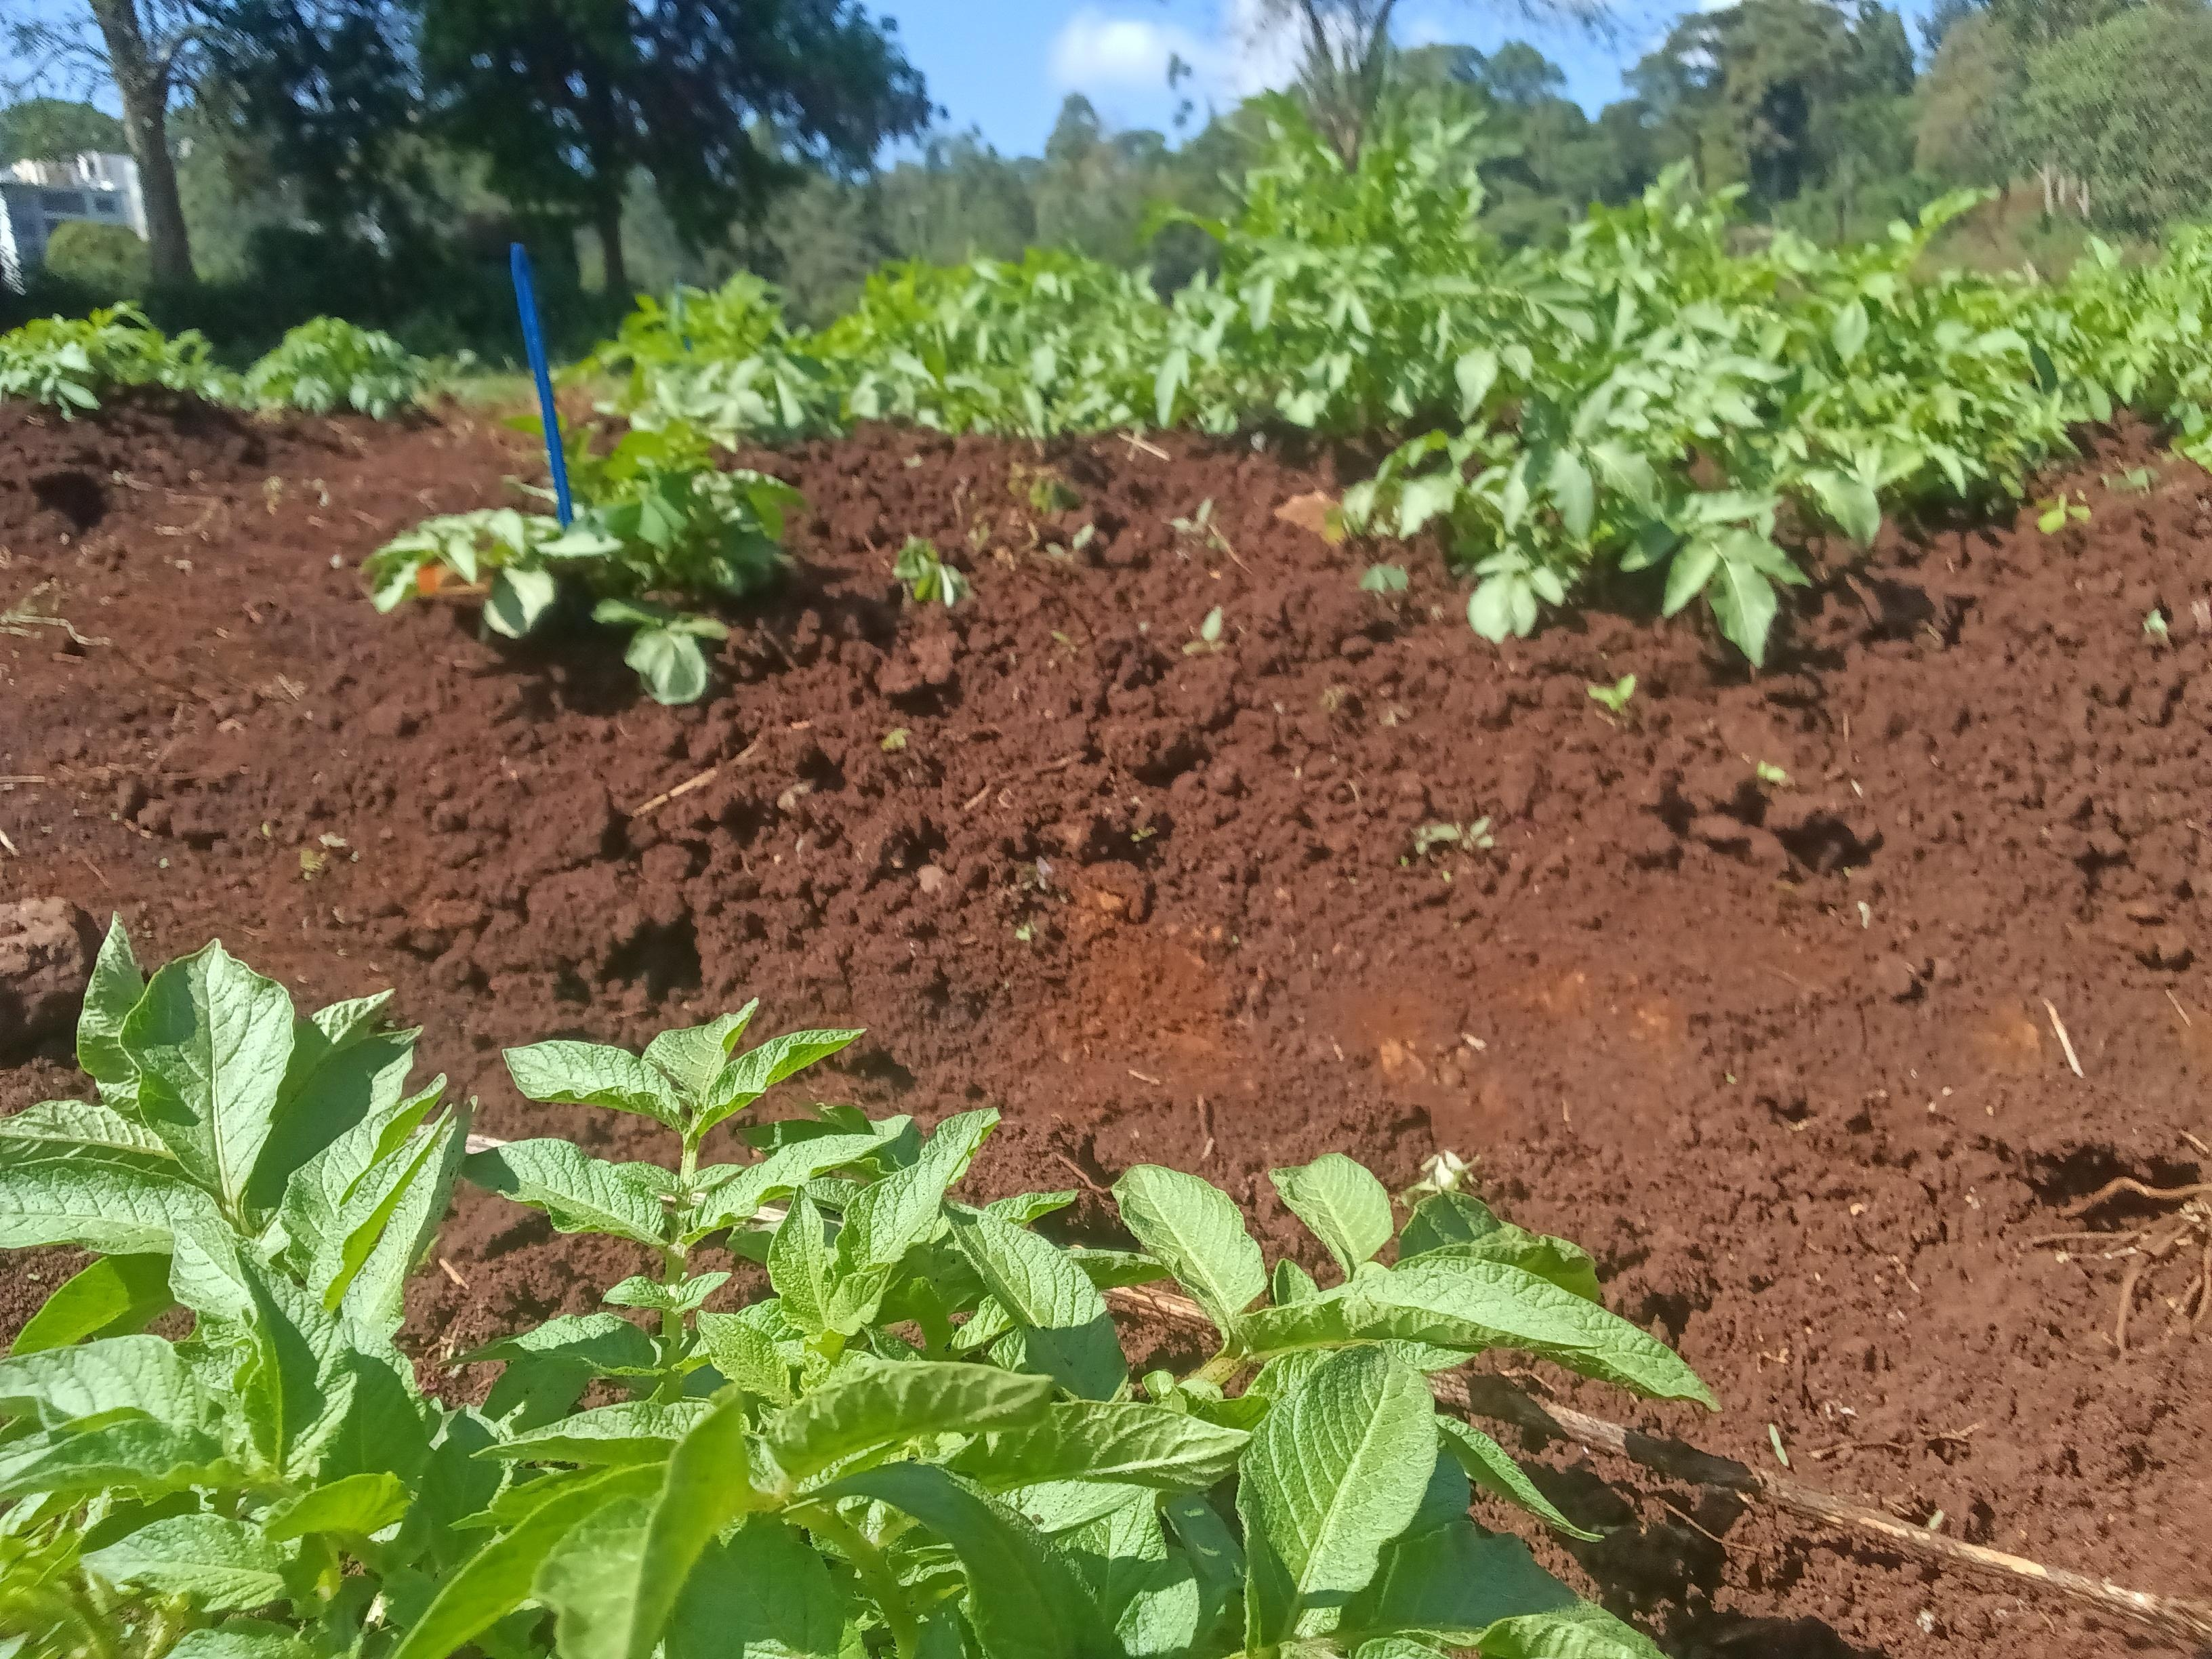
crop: potato
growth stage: vegetative
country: Kenya
